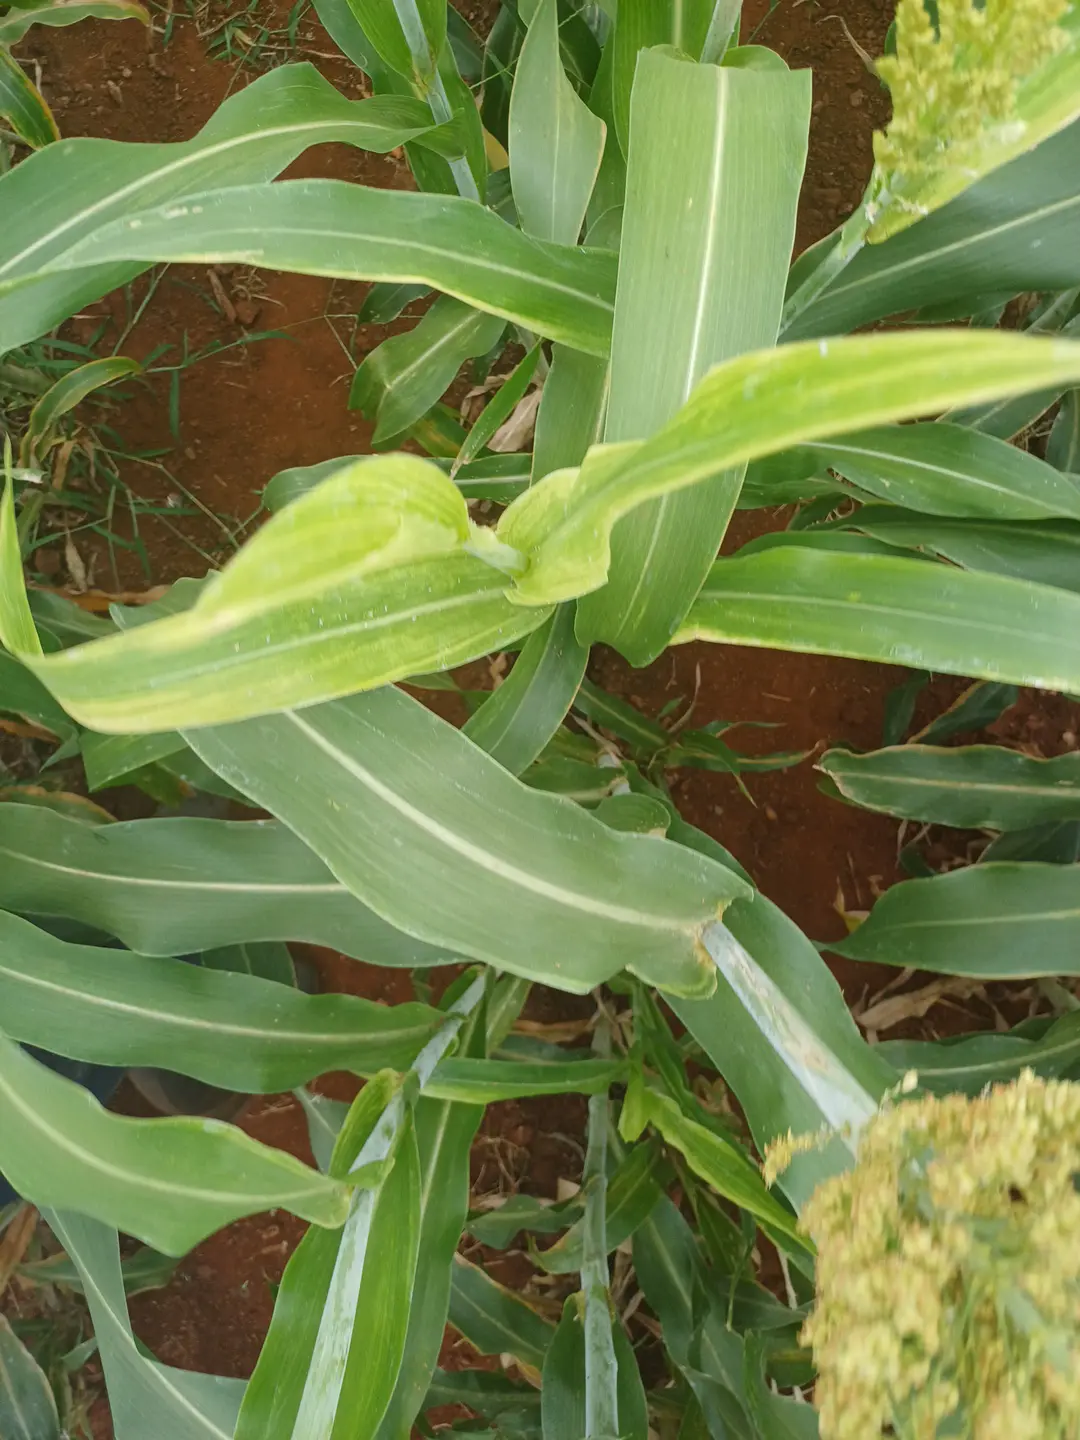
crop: sorghum
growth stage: flowering
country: Kenya
